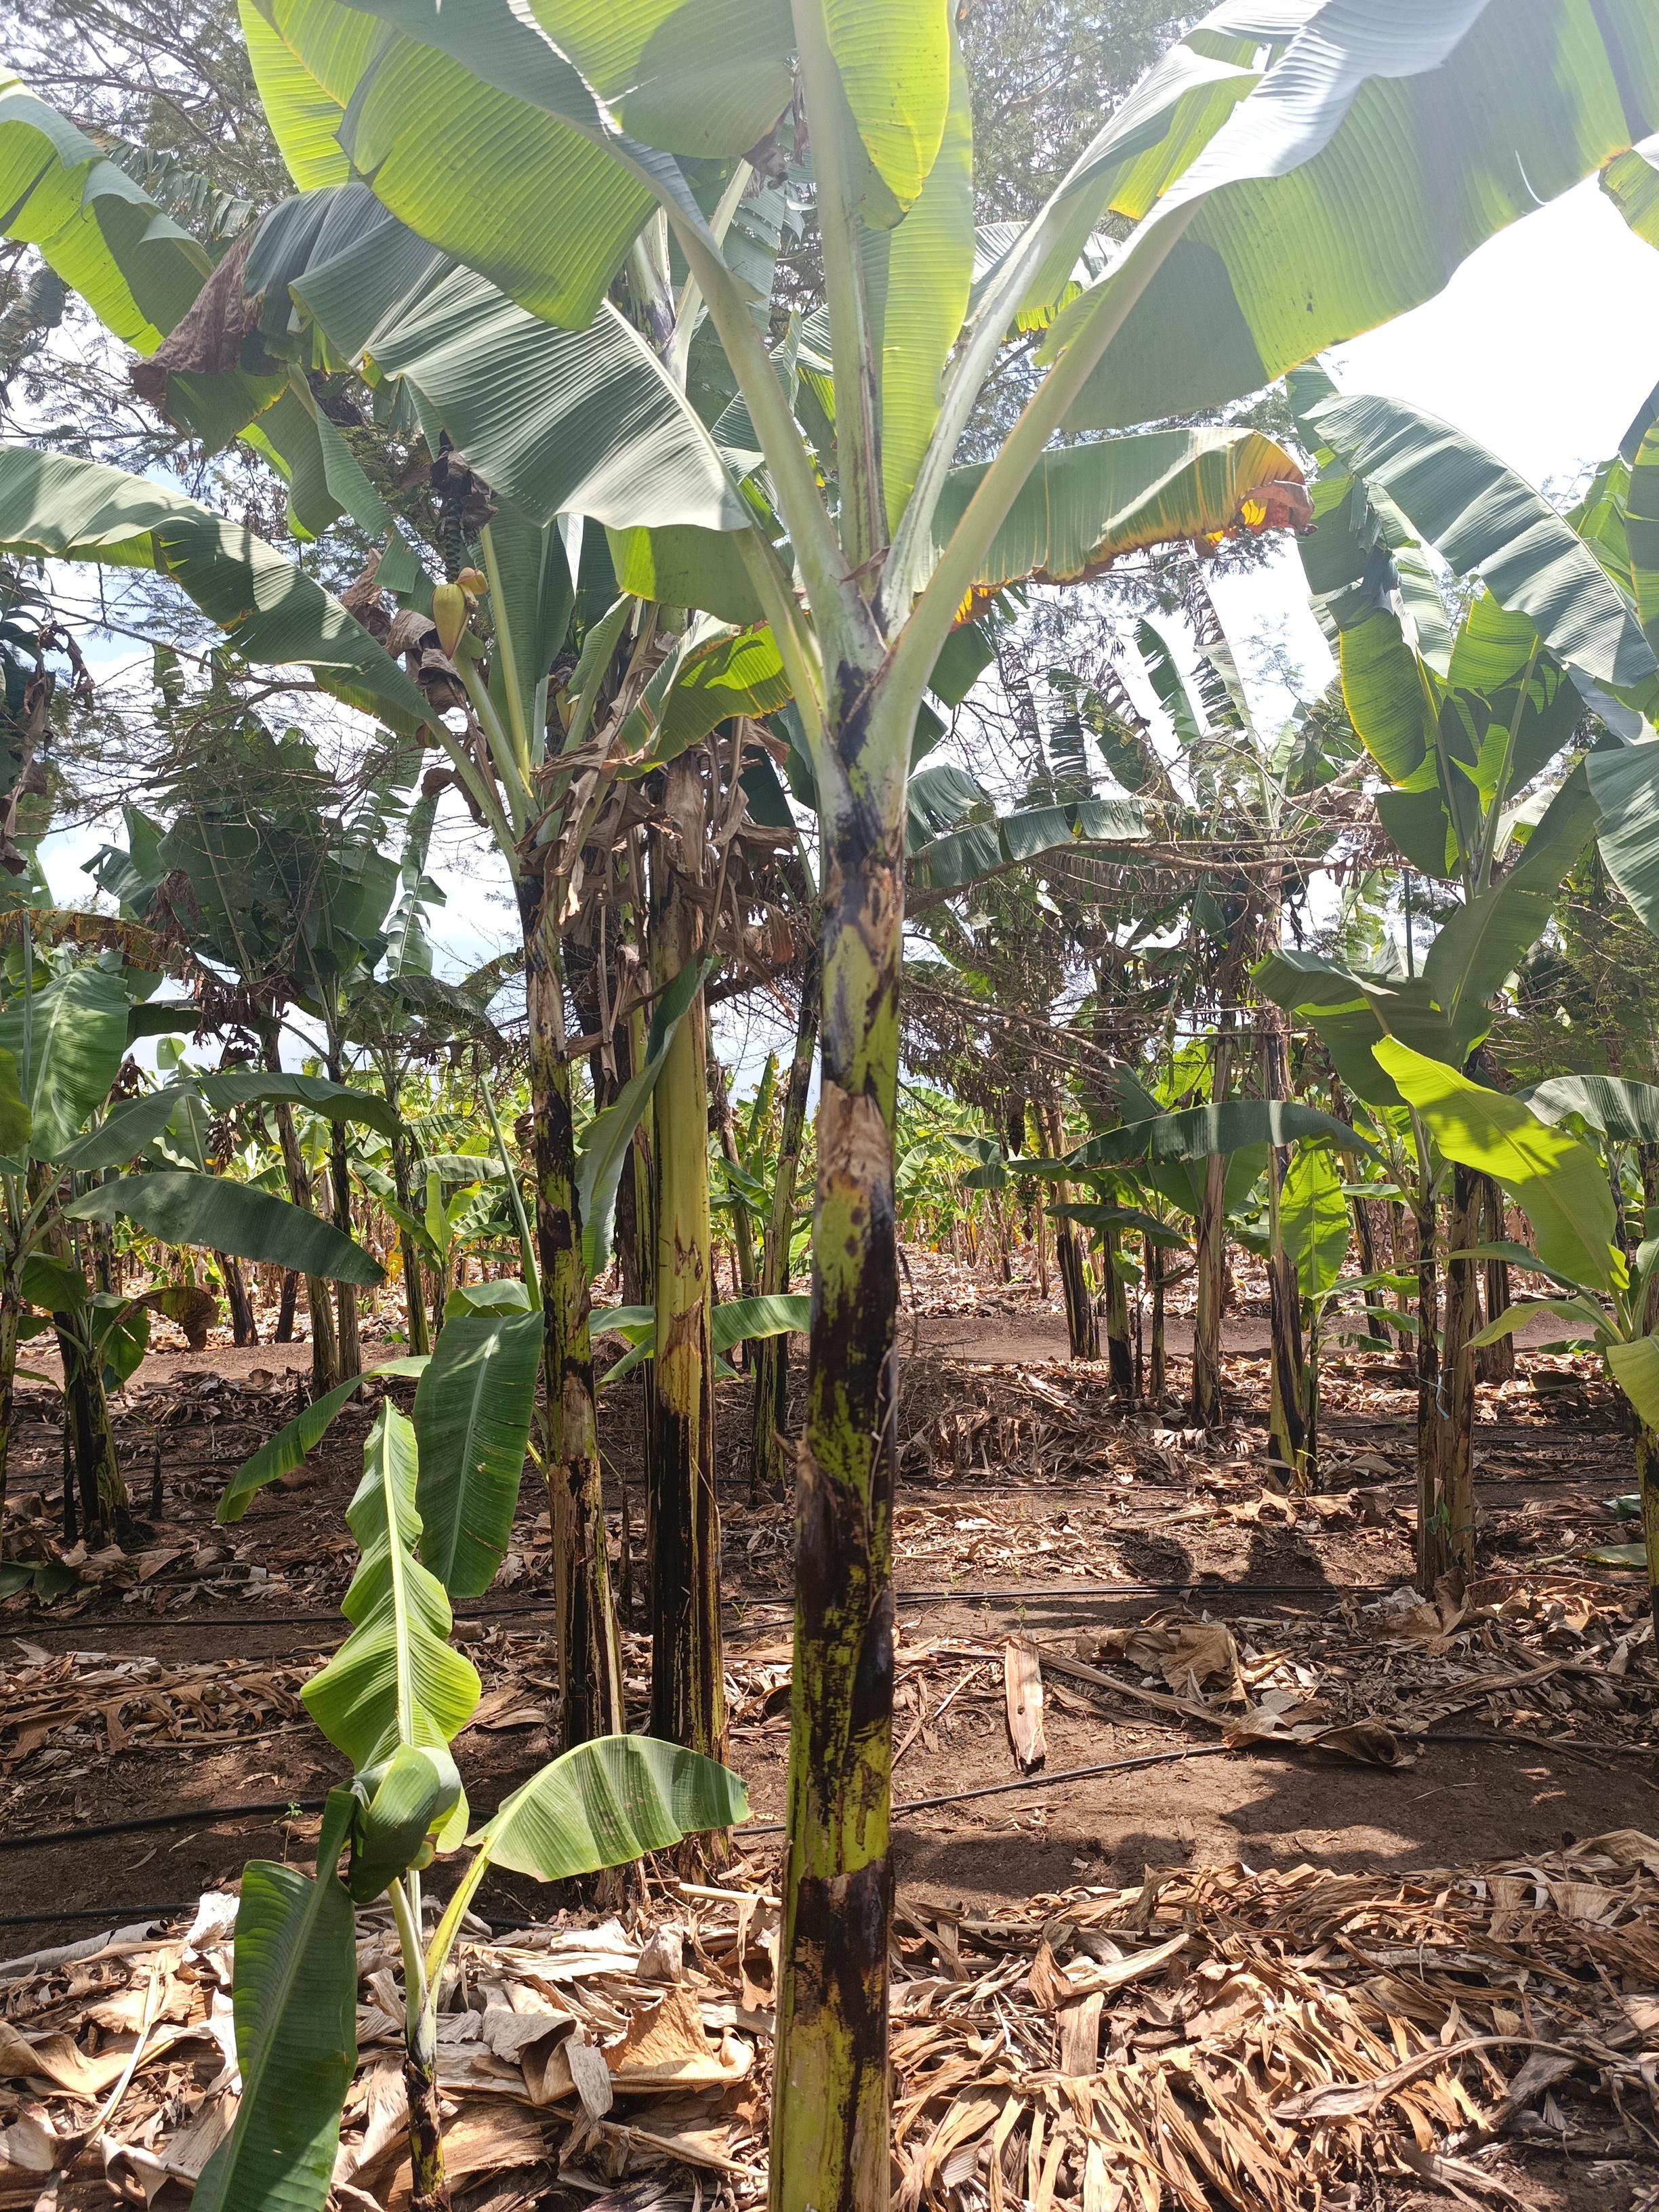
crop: banana
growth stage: vegetative
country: Tanzania
